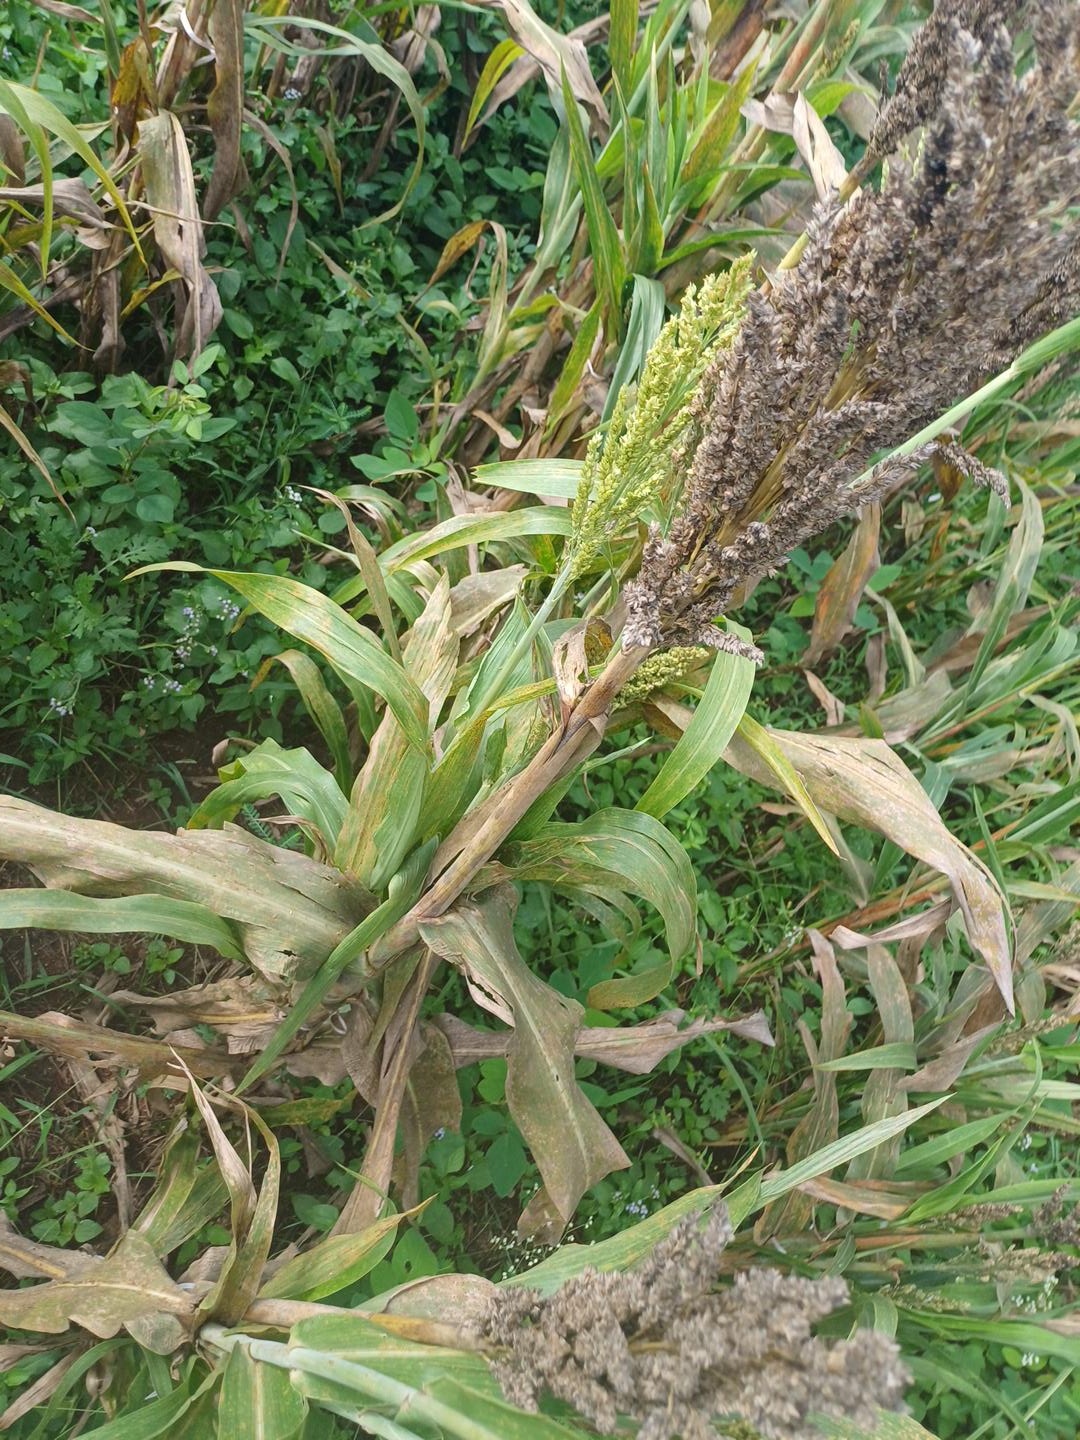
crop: sorghum
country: Kenya
